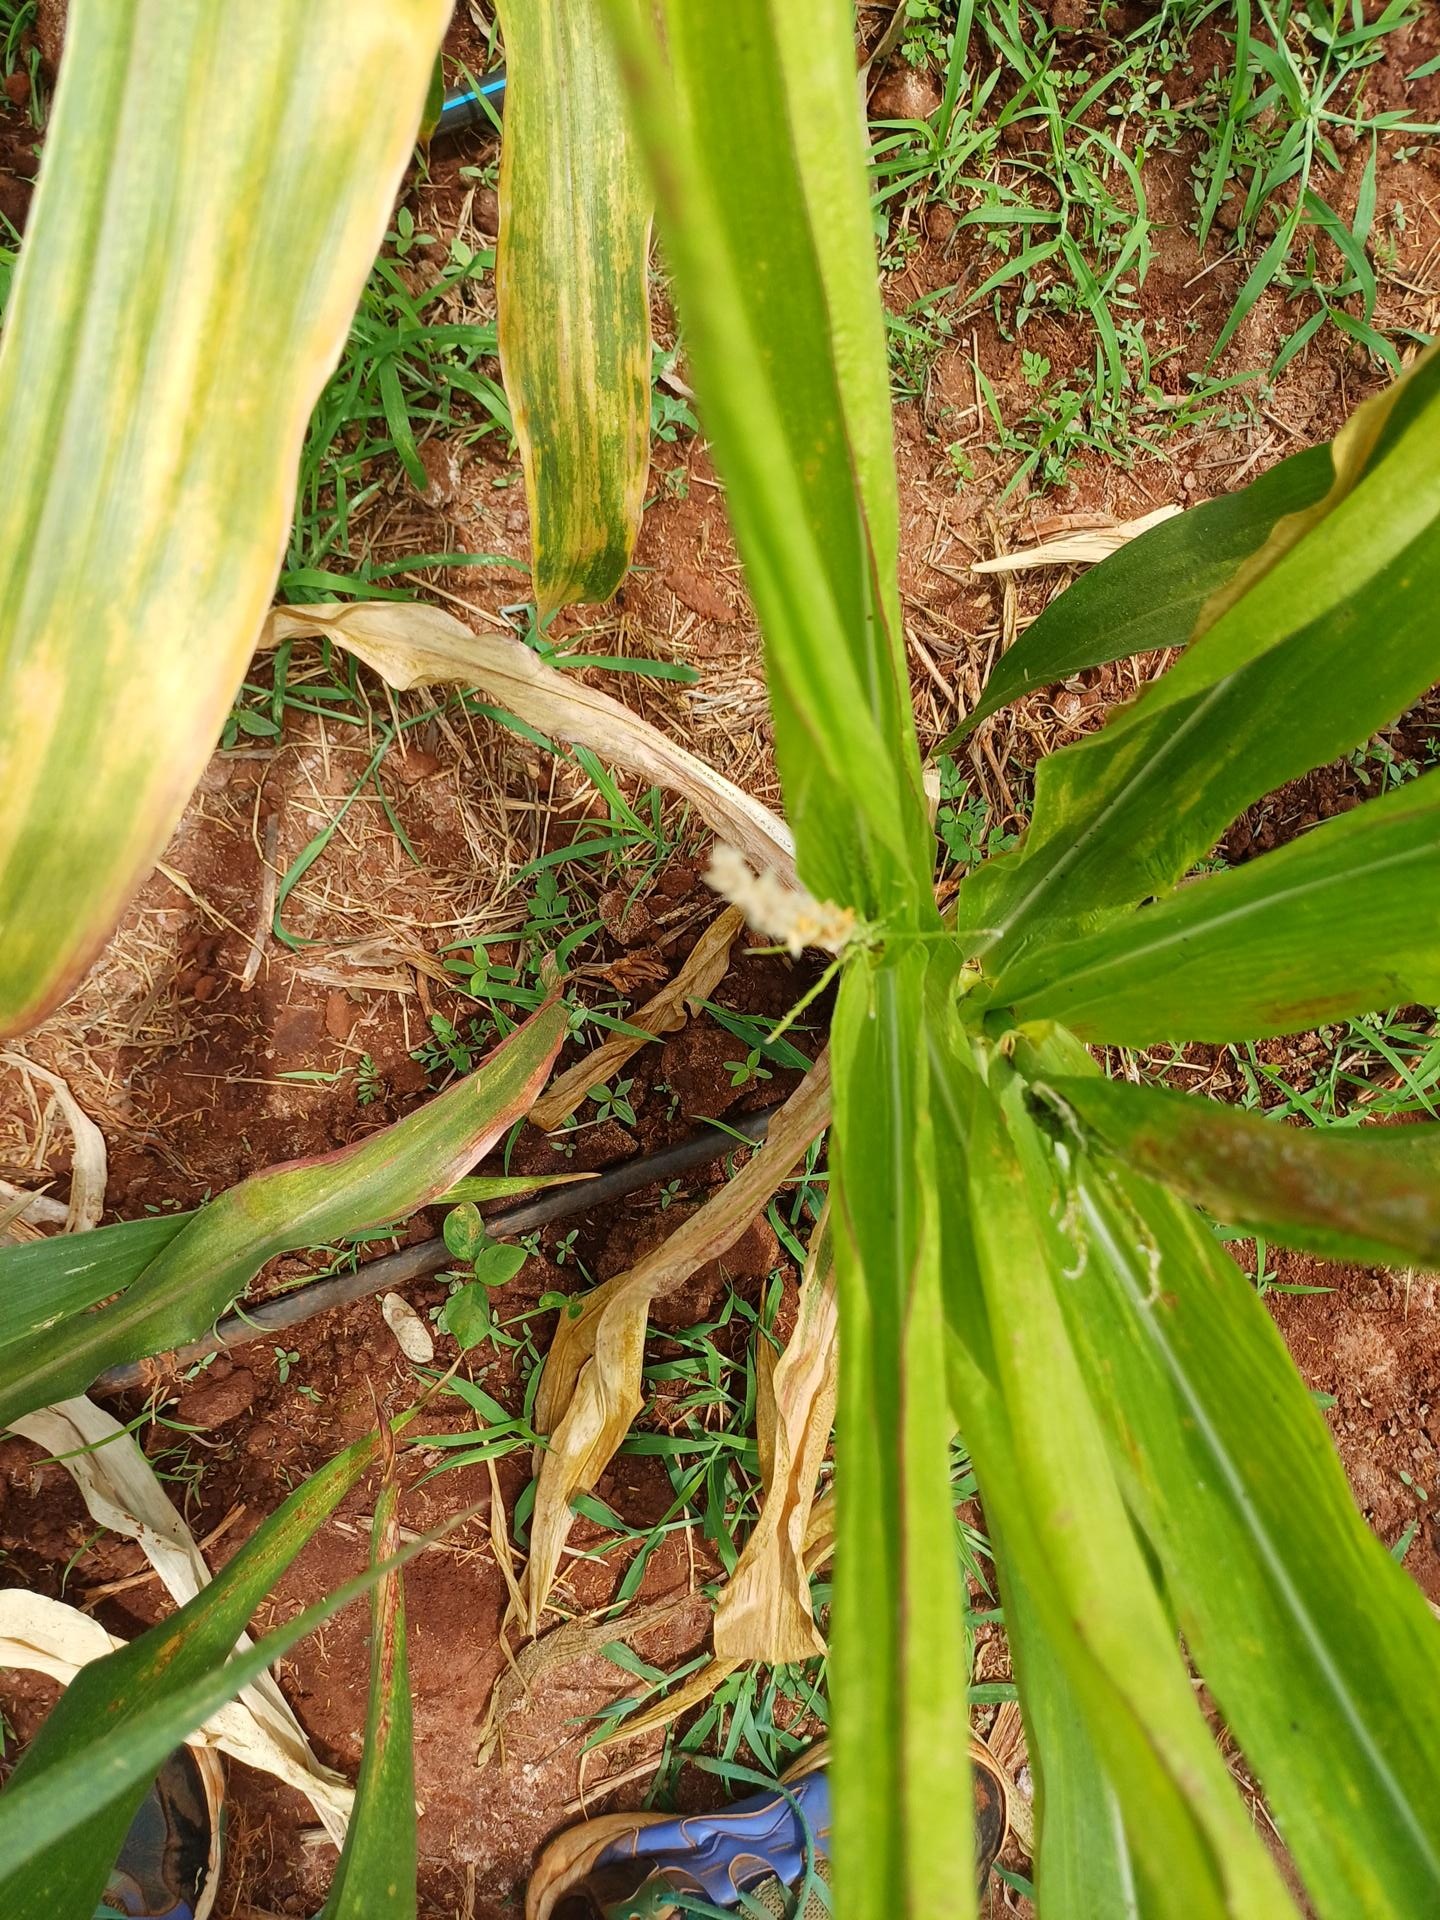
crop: maize
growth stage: flowering
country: Kenya
